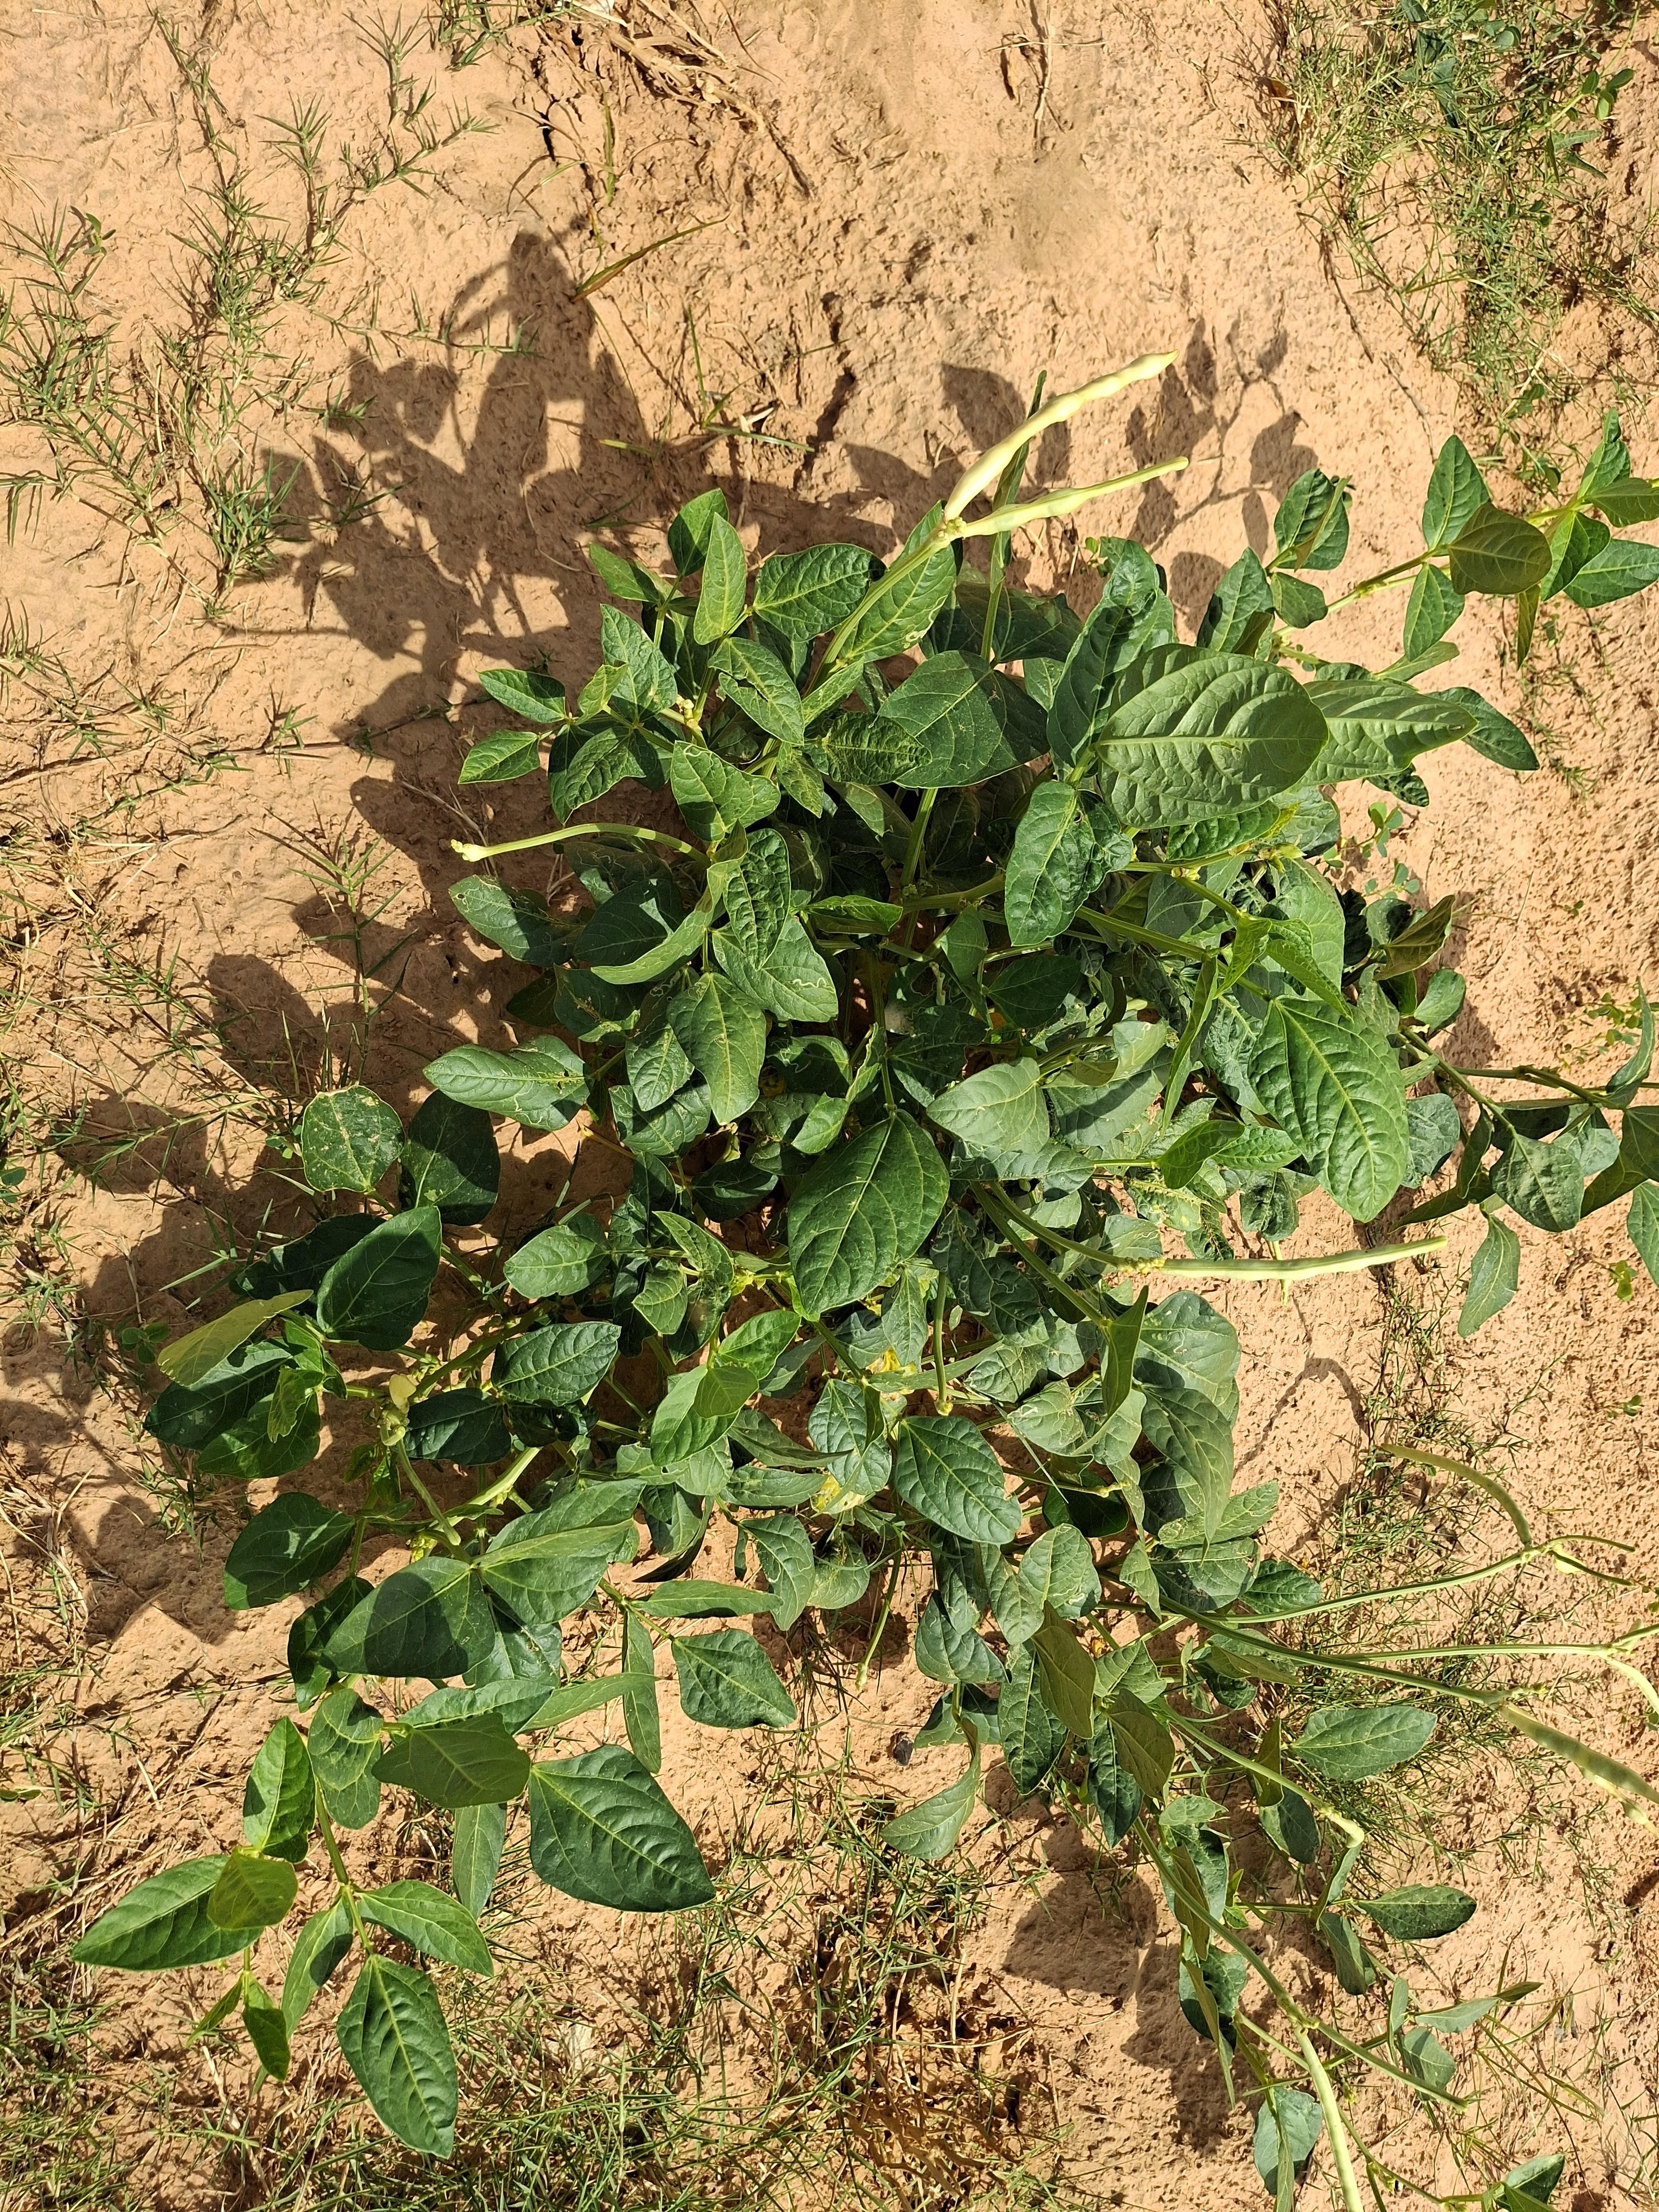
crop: cowpea
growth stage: harvest maturity
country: Nigeria
